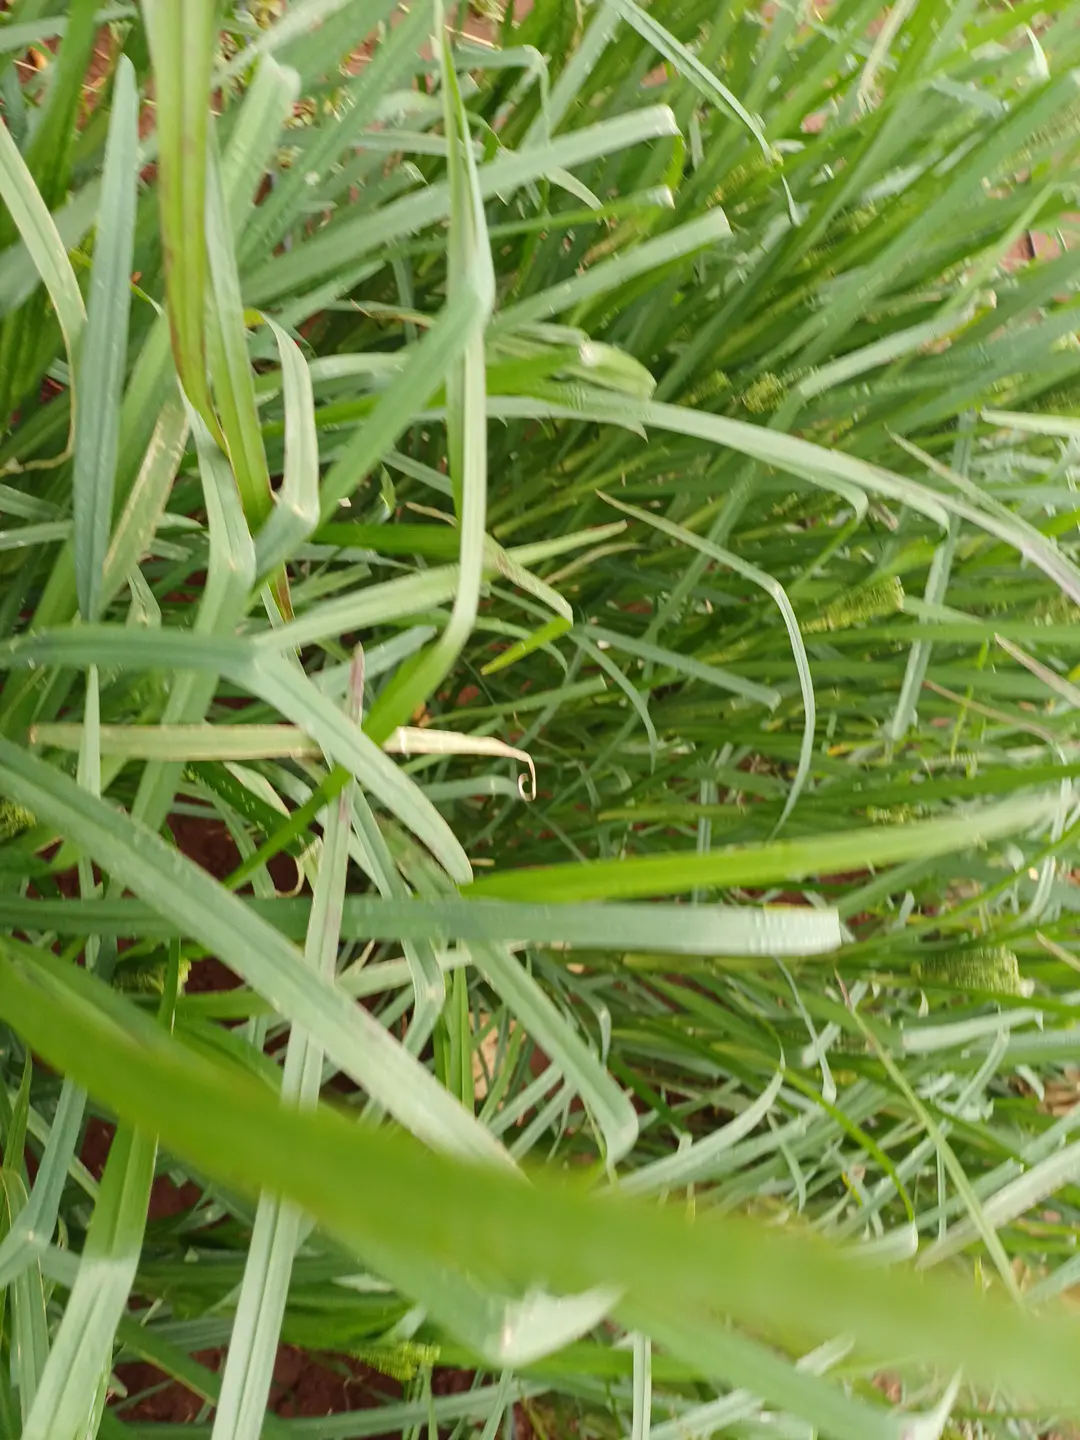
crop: finger millet
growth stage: heading tuber
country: Kenya
